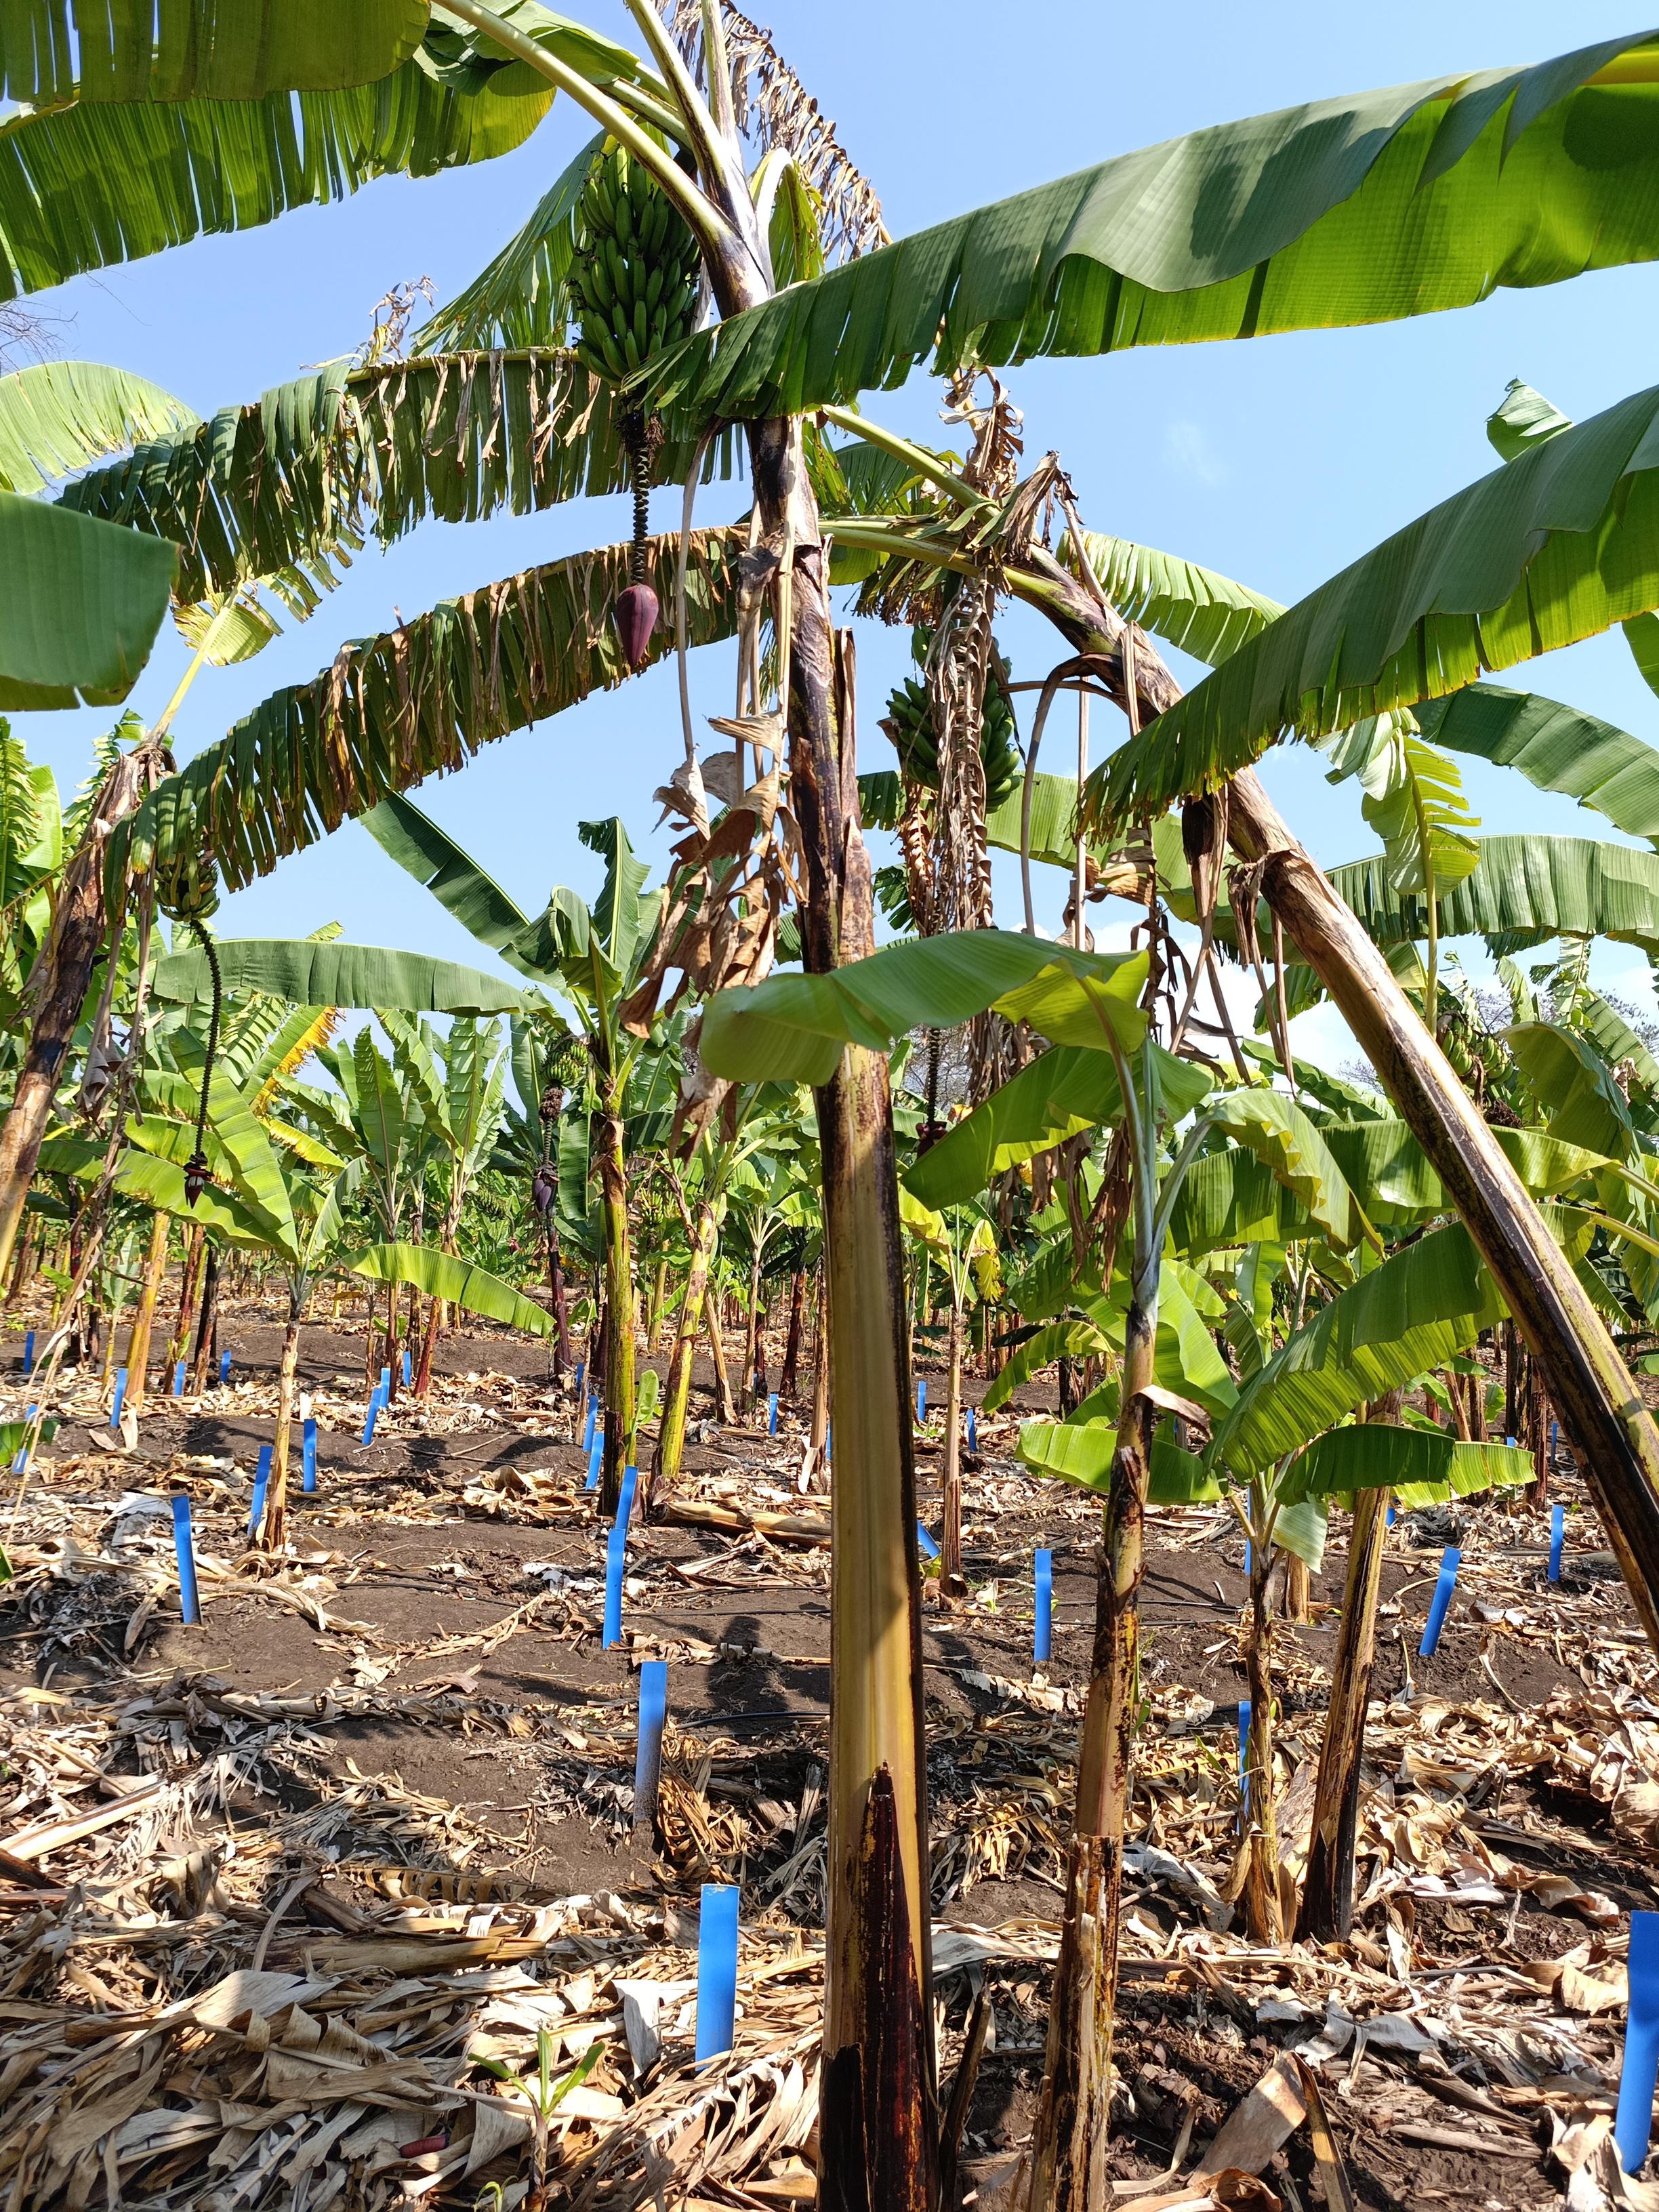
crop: banana
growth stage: development fruit
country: Tanzania
